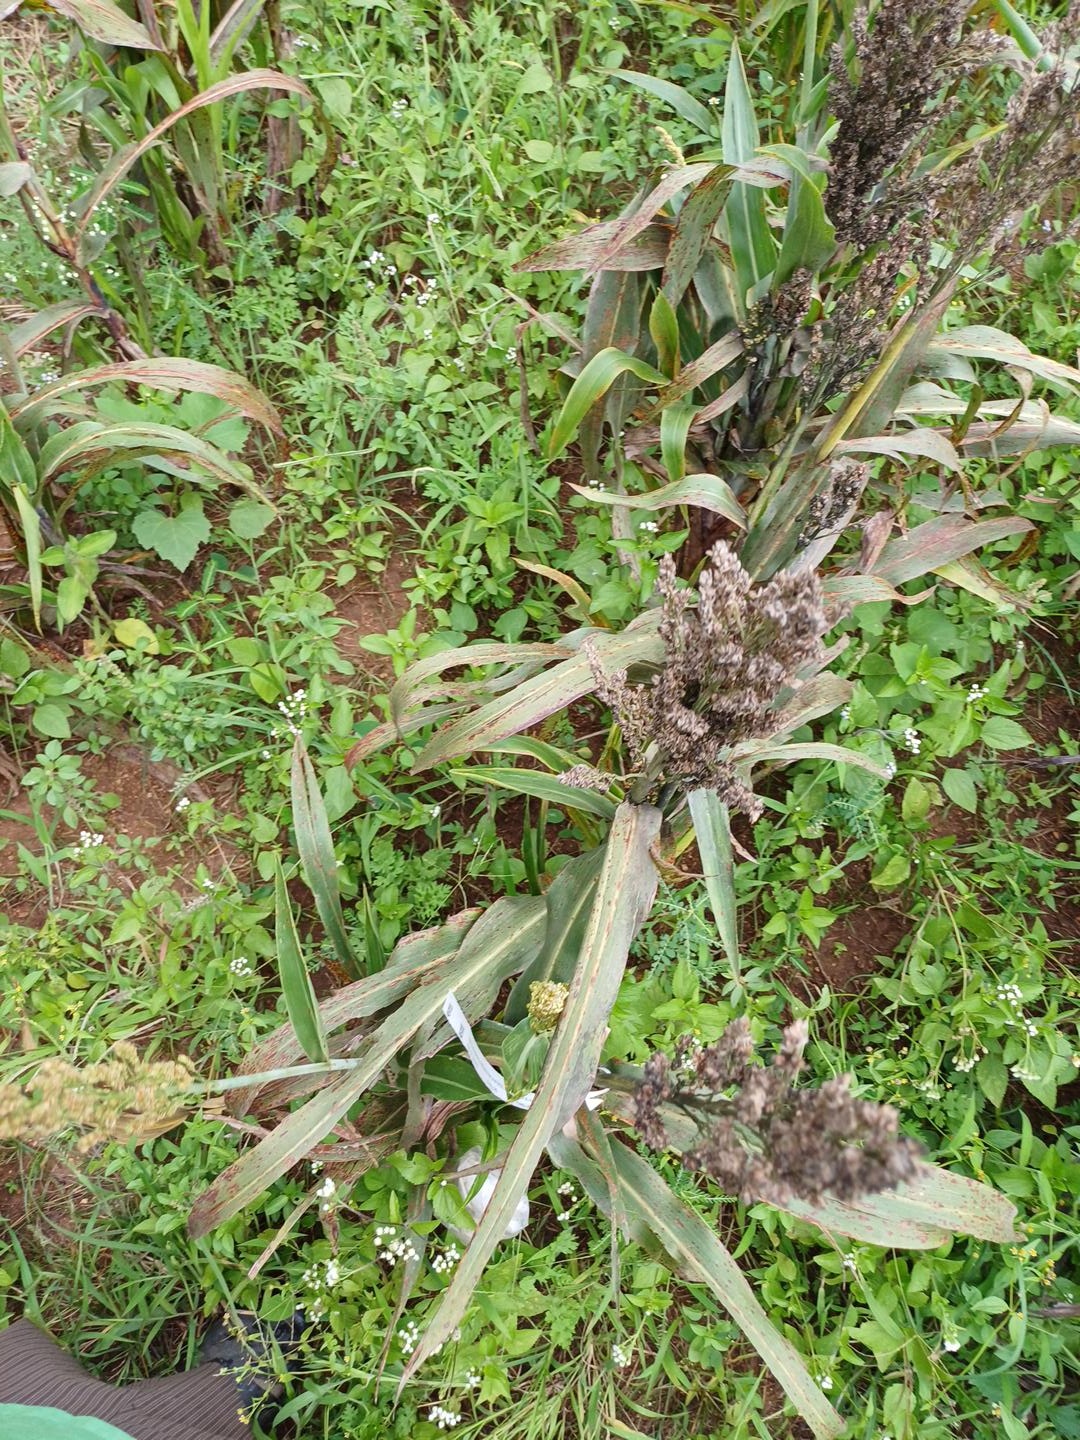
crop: sorghum
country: Kenya
